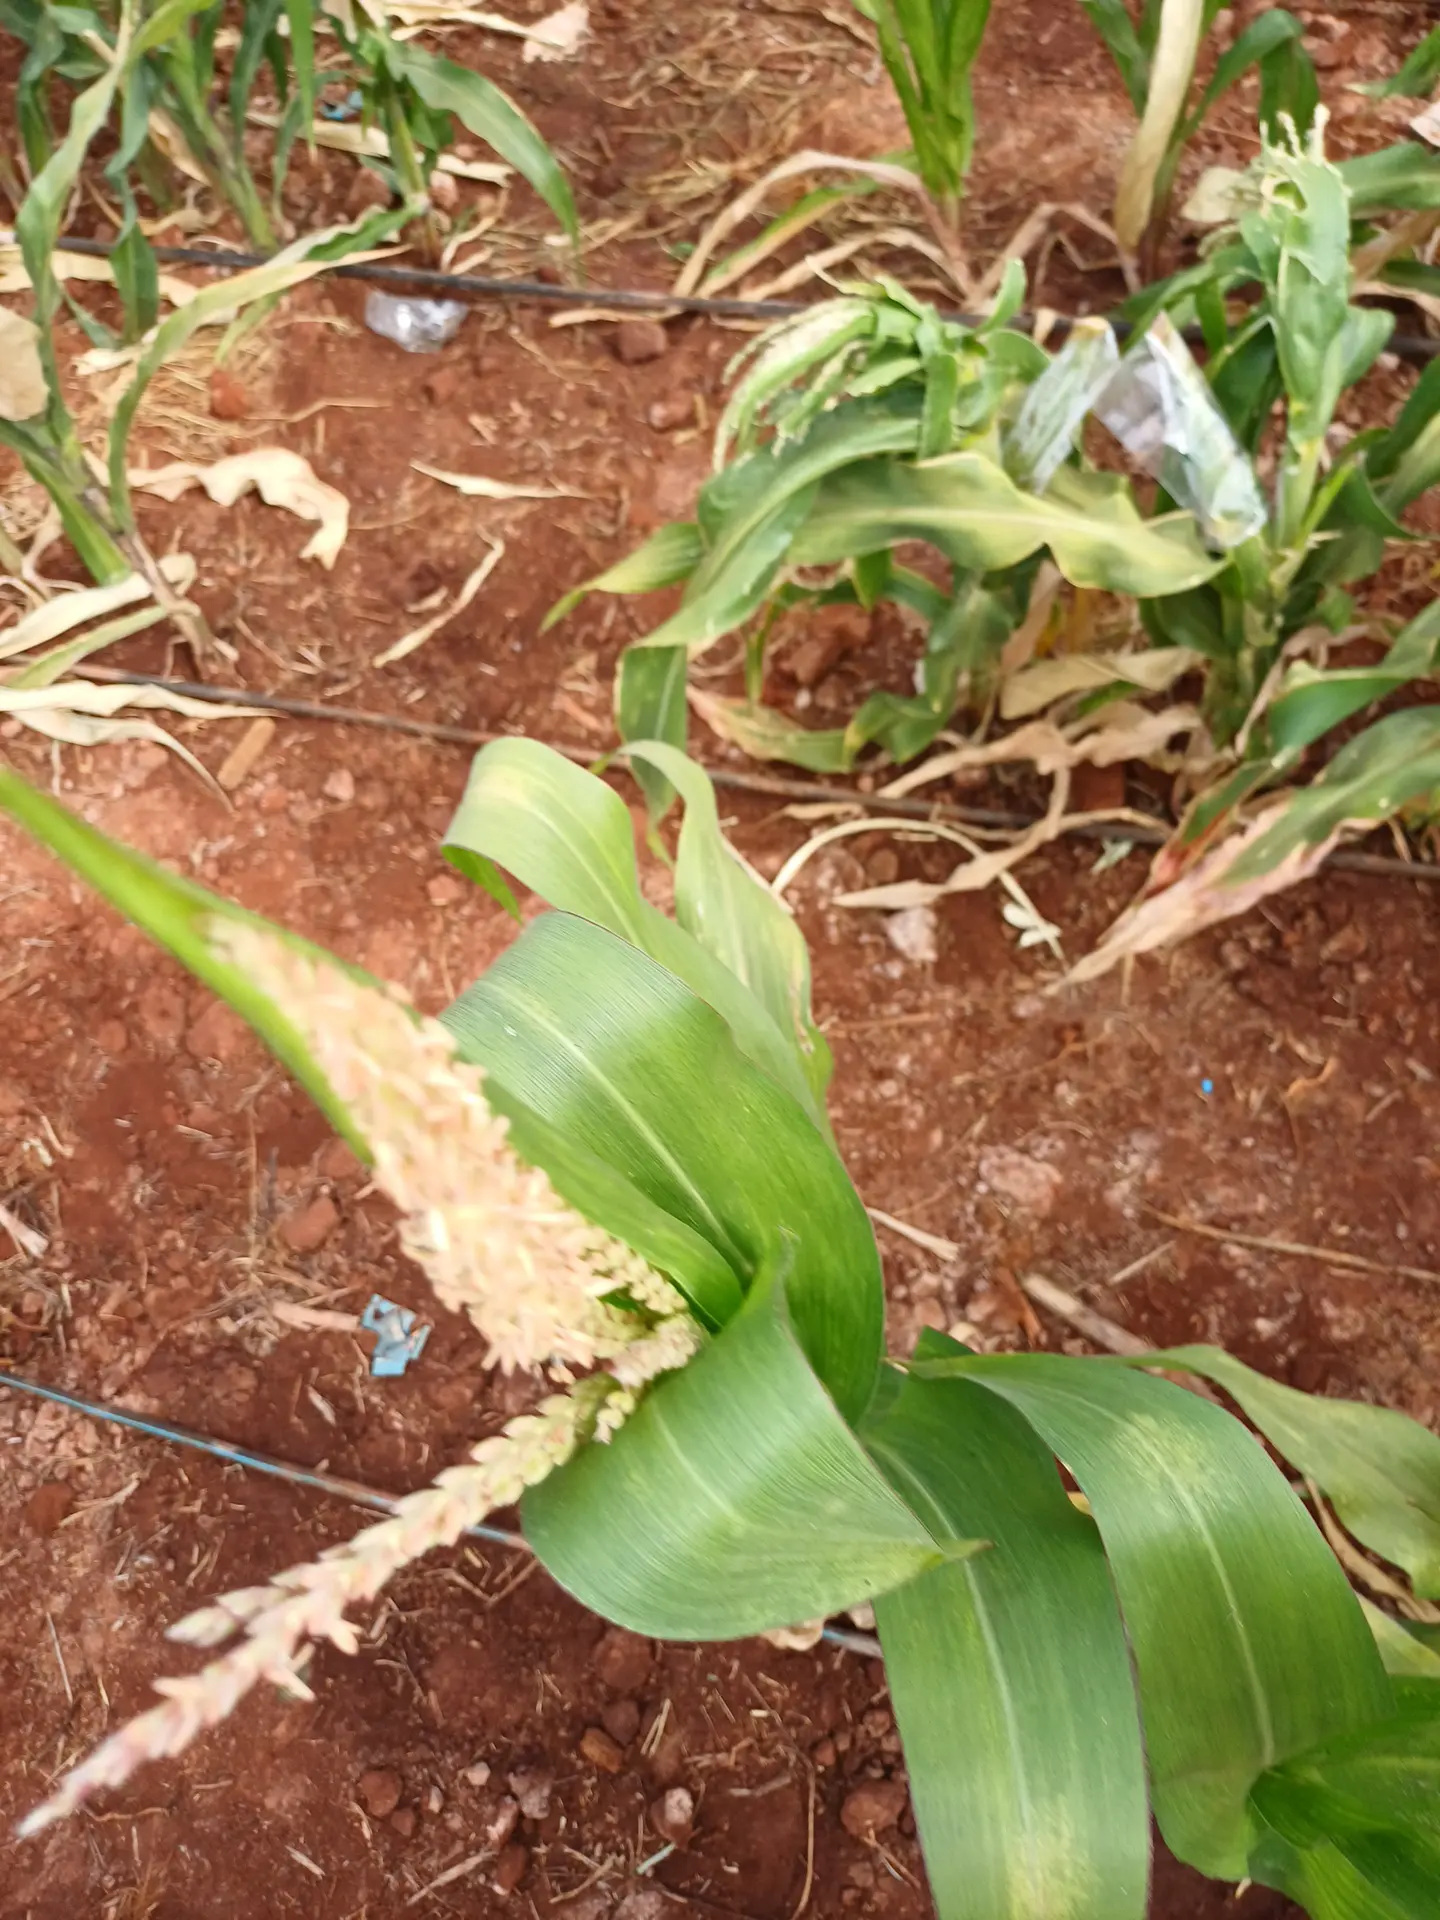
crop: maize
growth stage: flowering
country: Kenya
